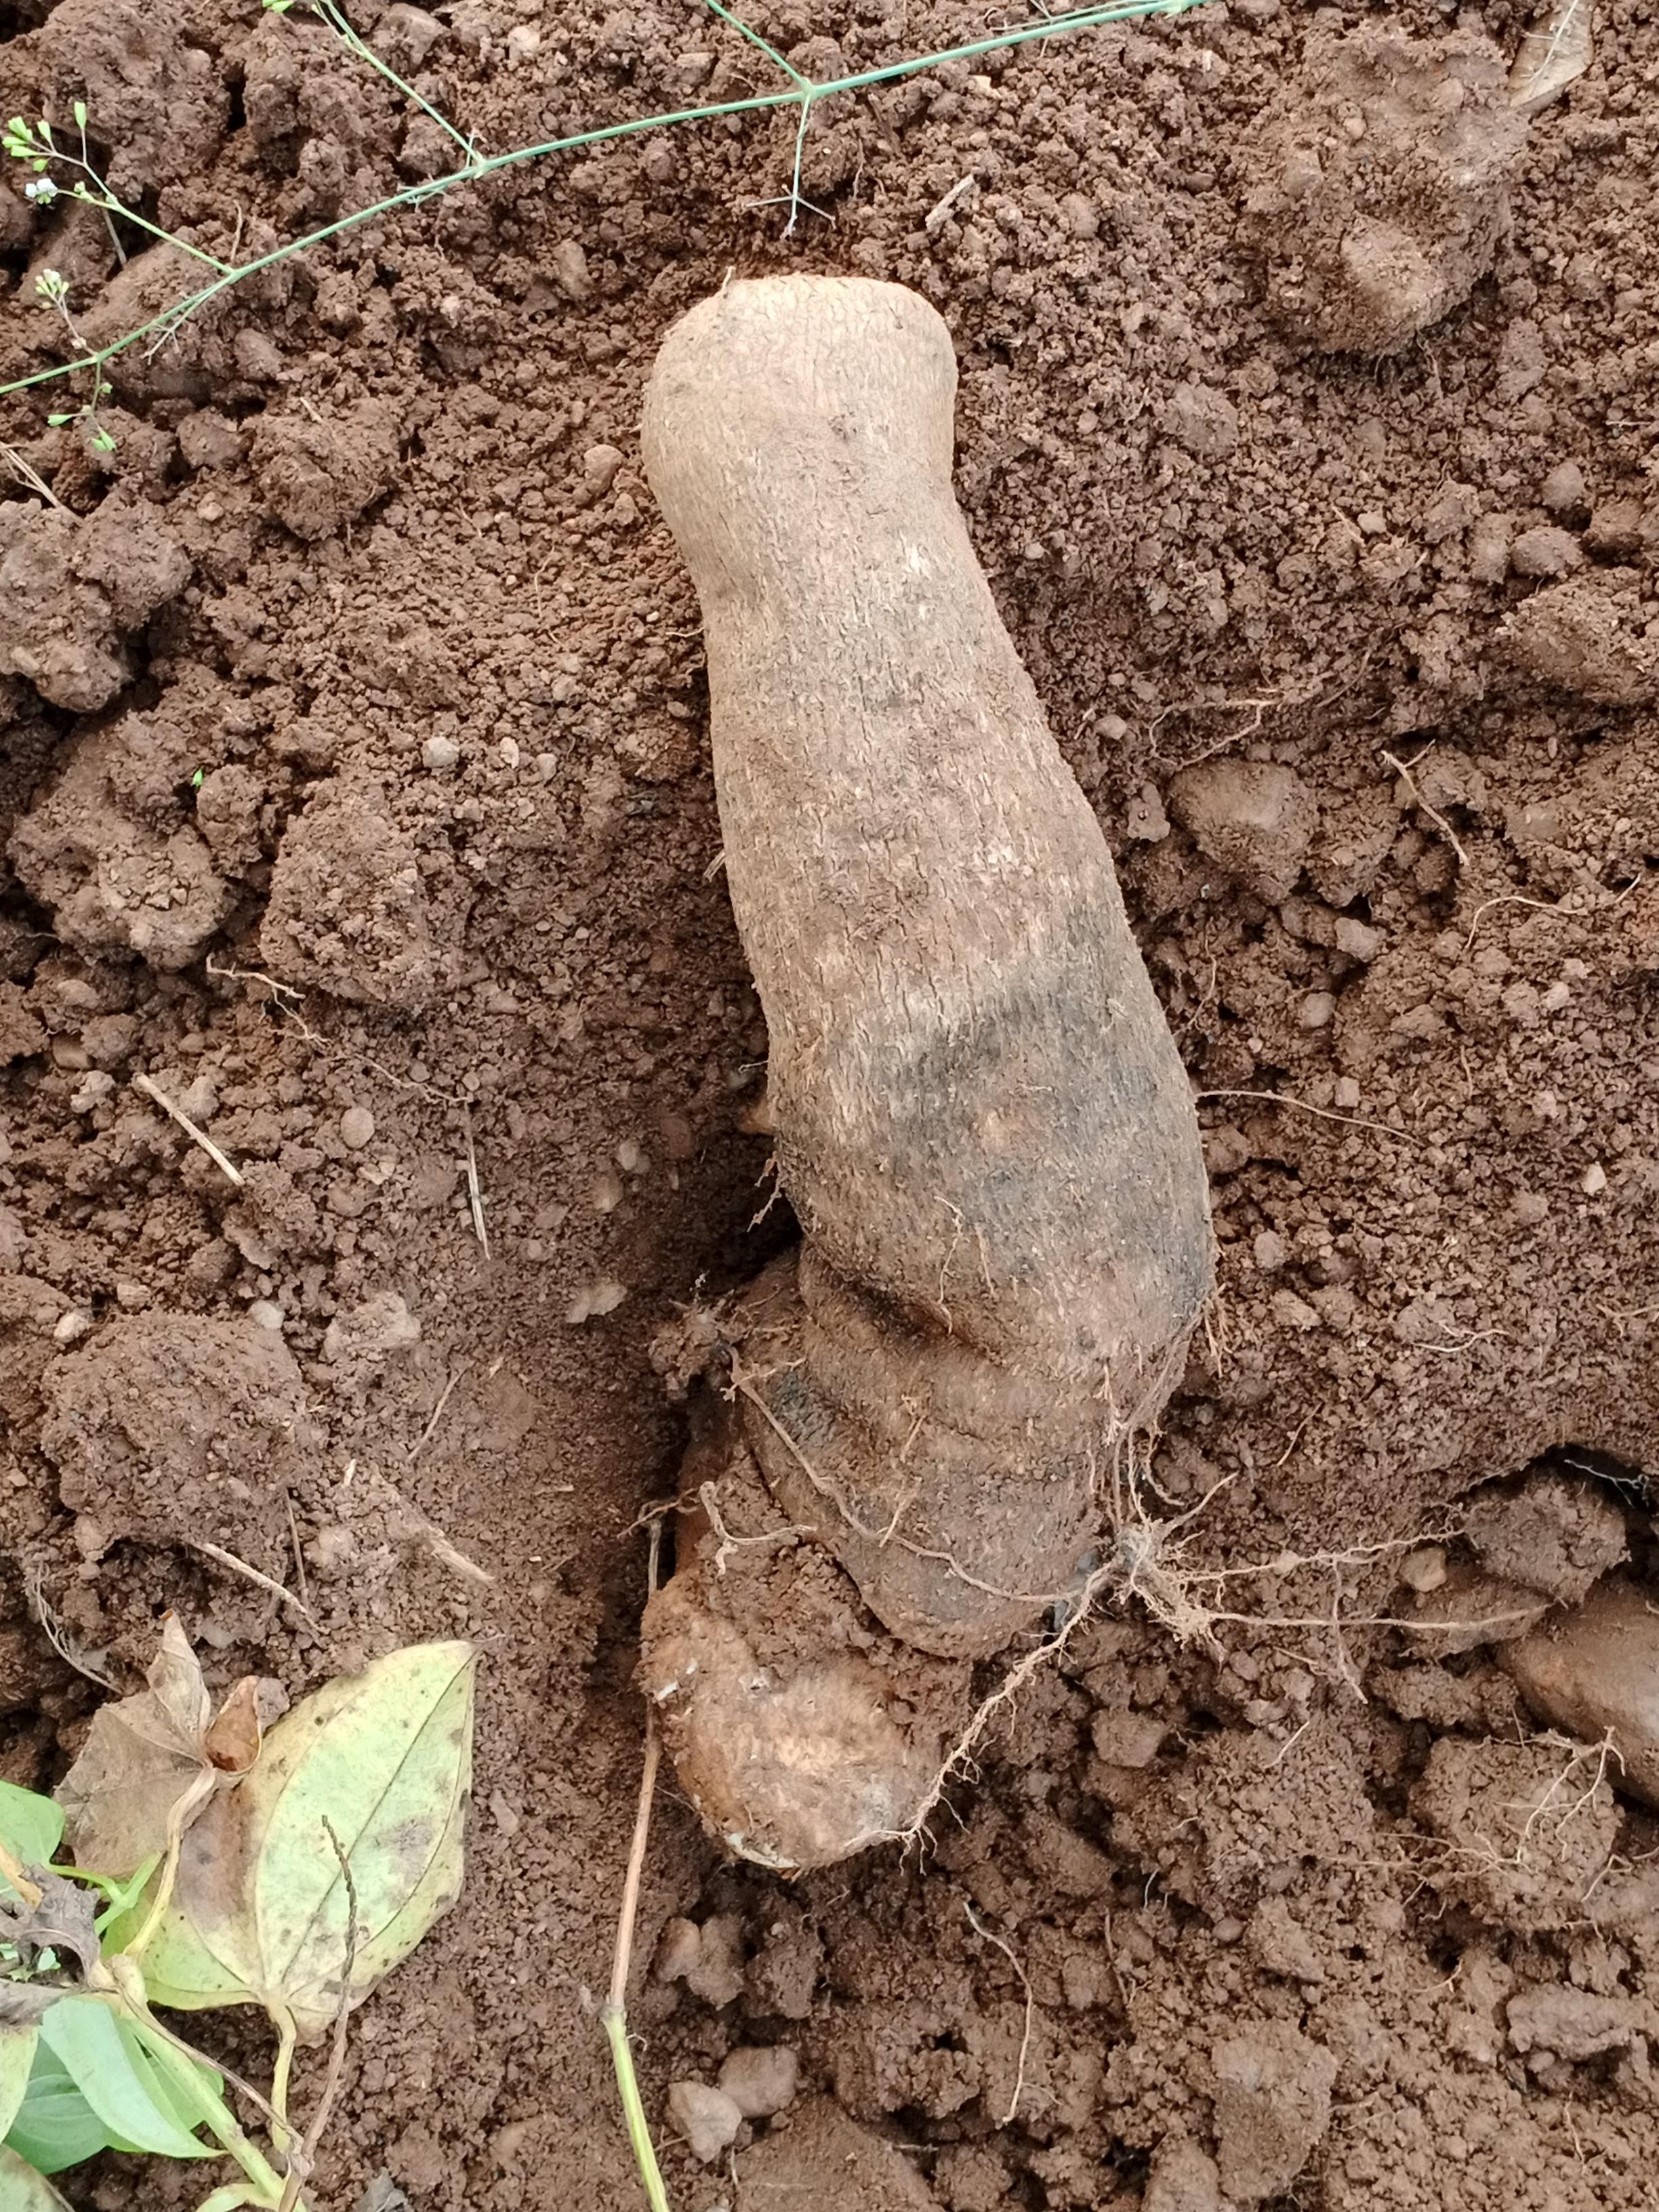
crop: yam
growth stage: harvest
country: Nigeria
